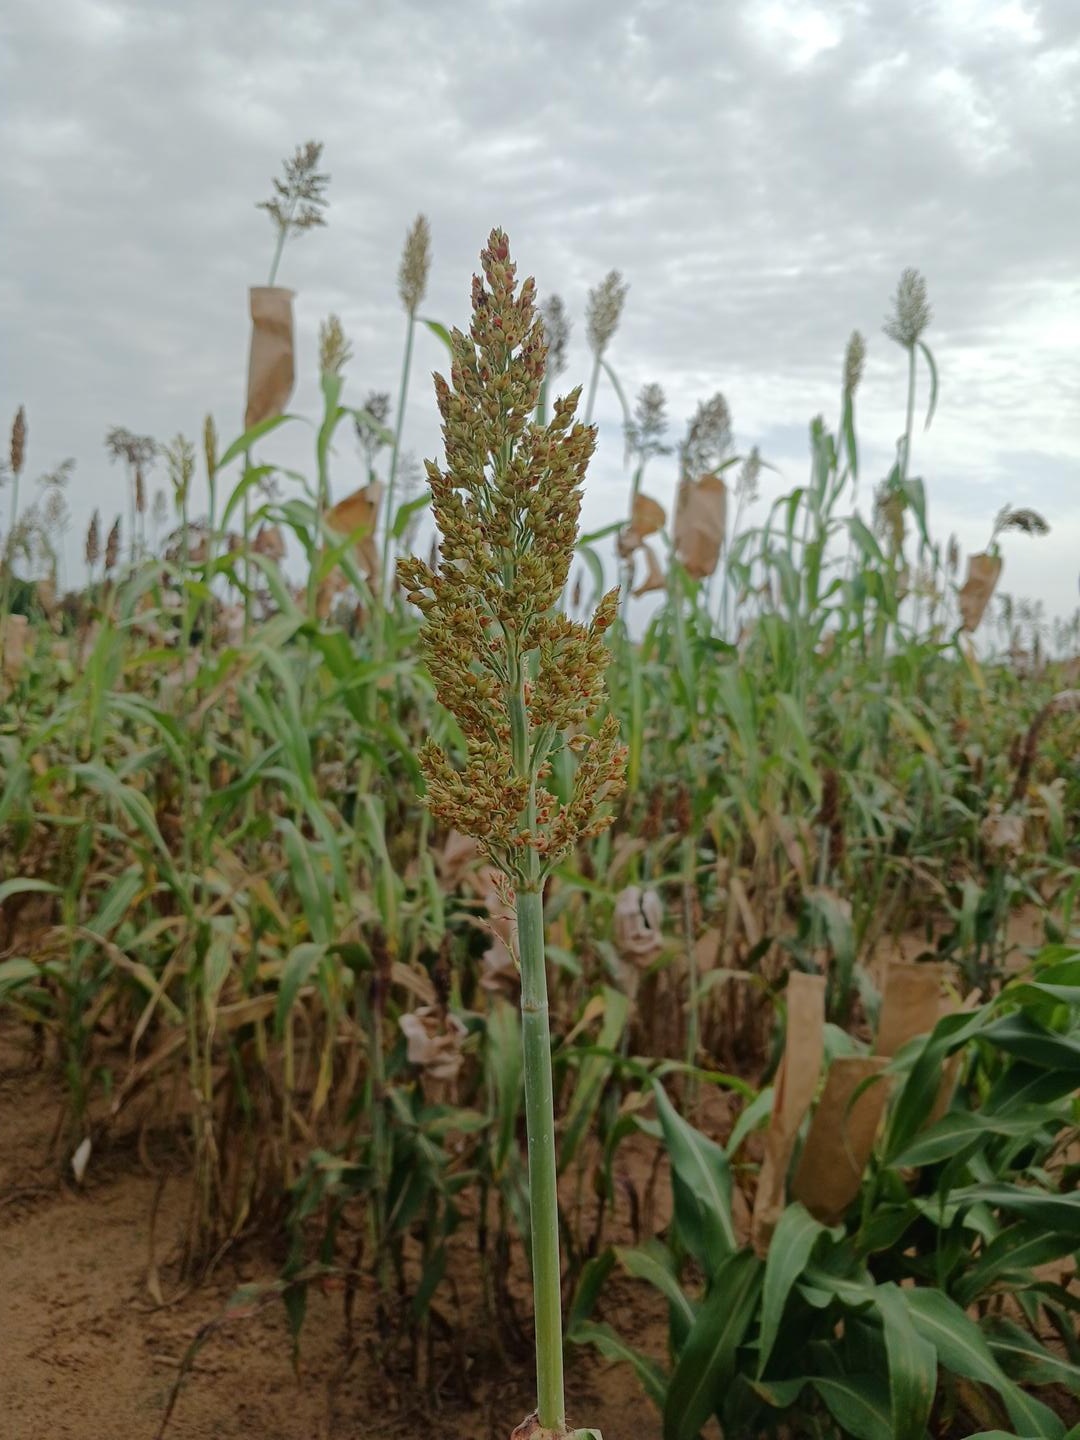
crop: sorghum
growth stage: filling grain
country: Senegal
